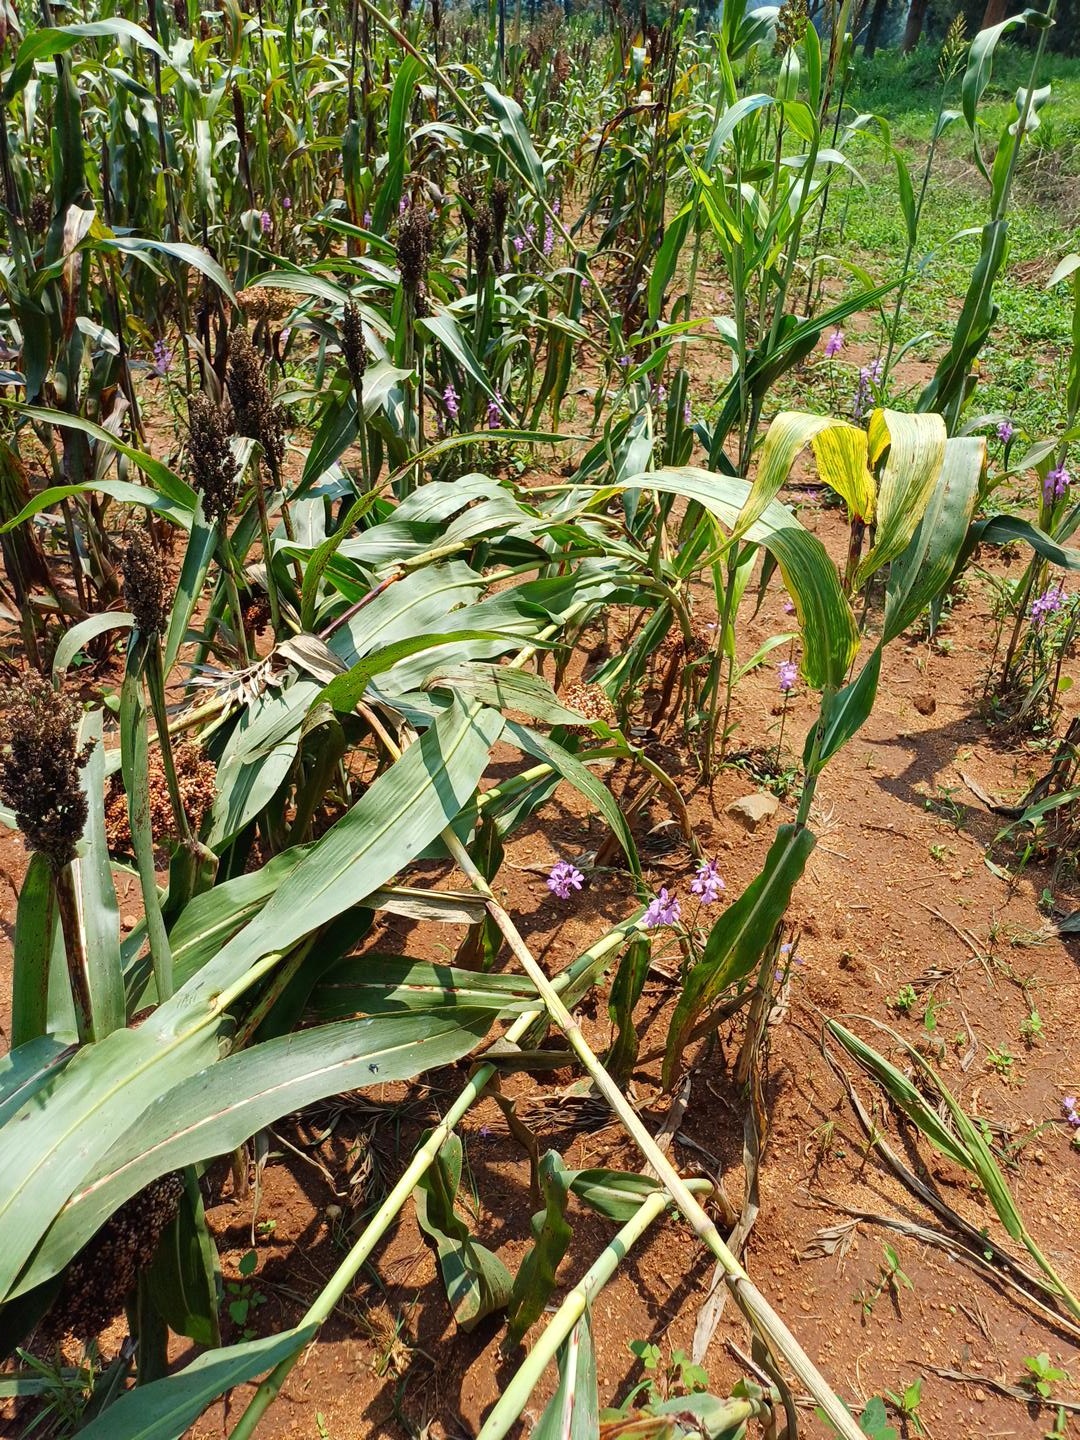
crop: sorghum
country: Kenya
